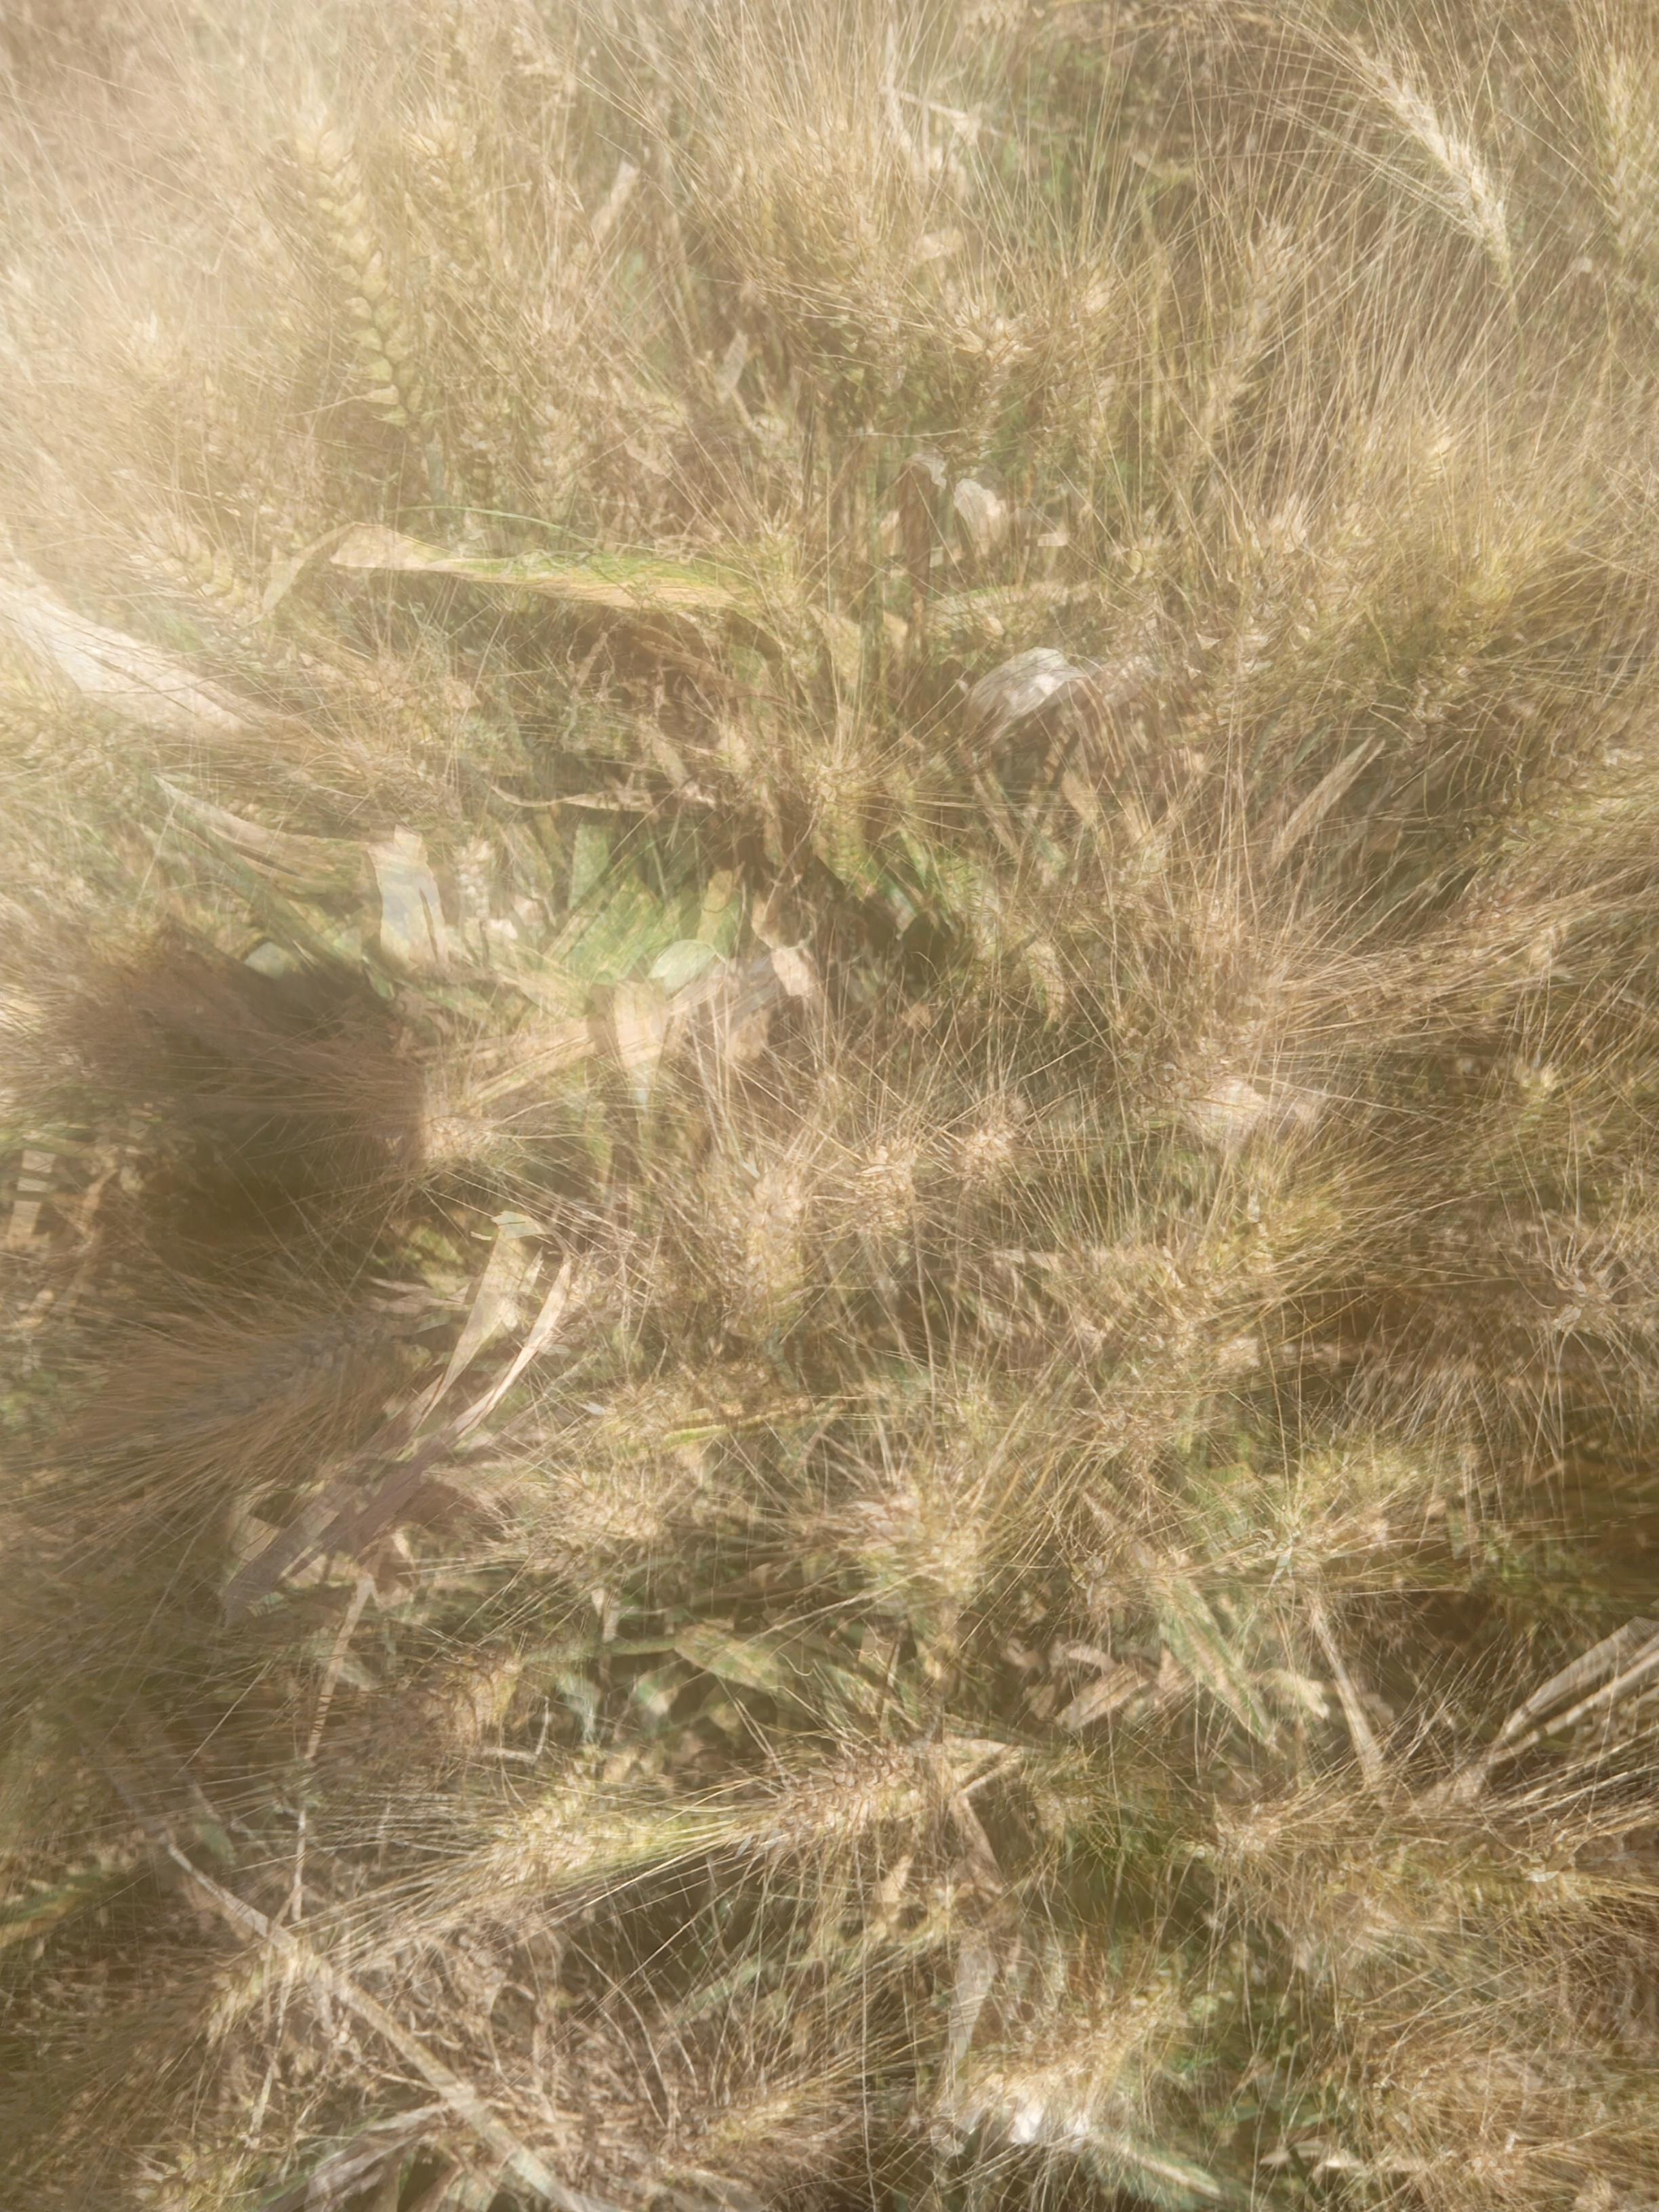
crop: wheat
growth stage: maturity
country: Kenya
